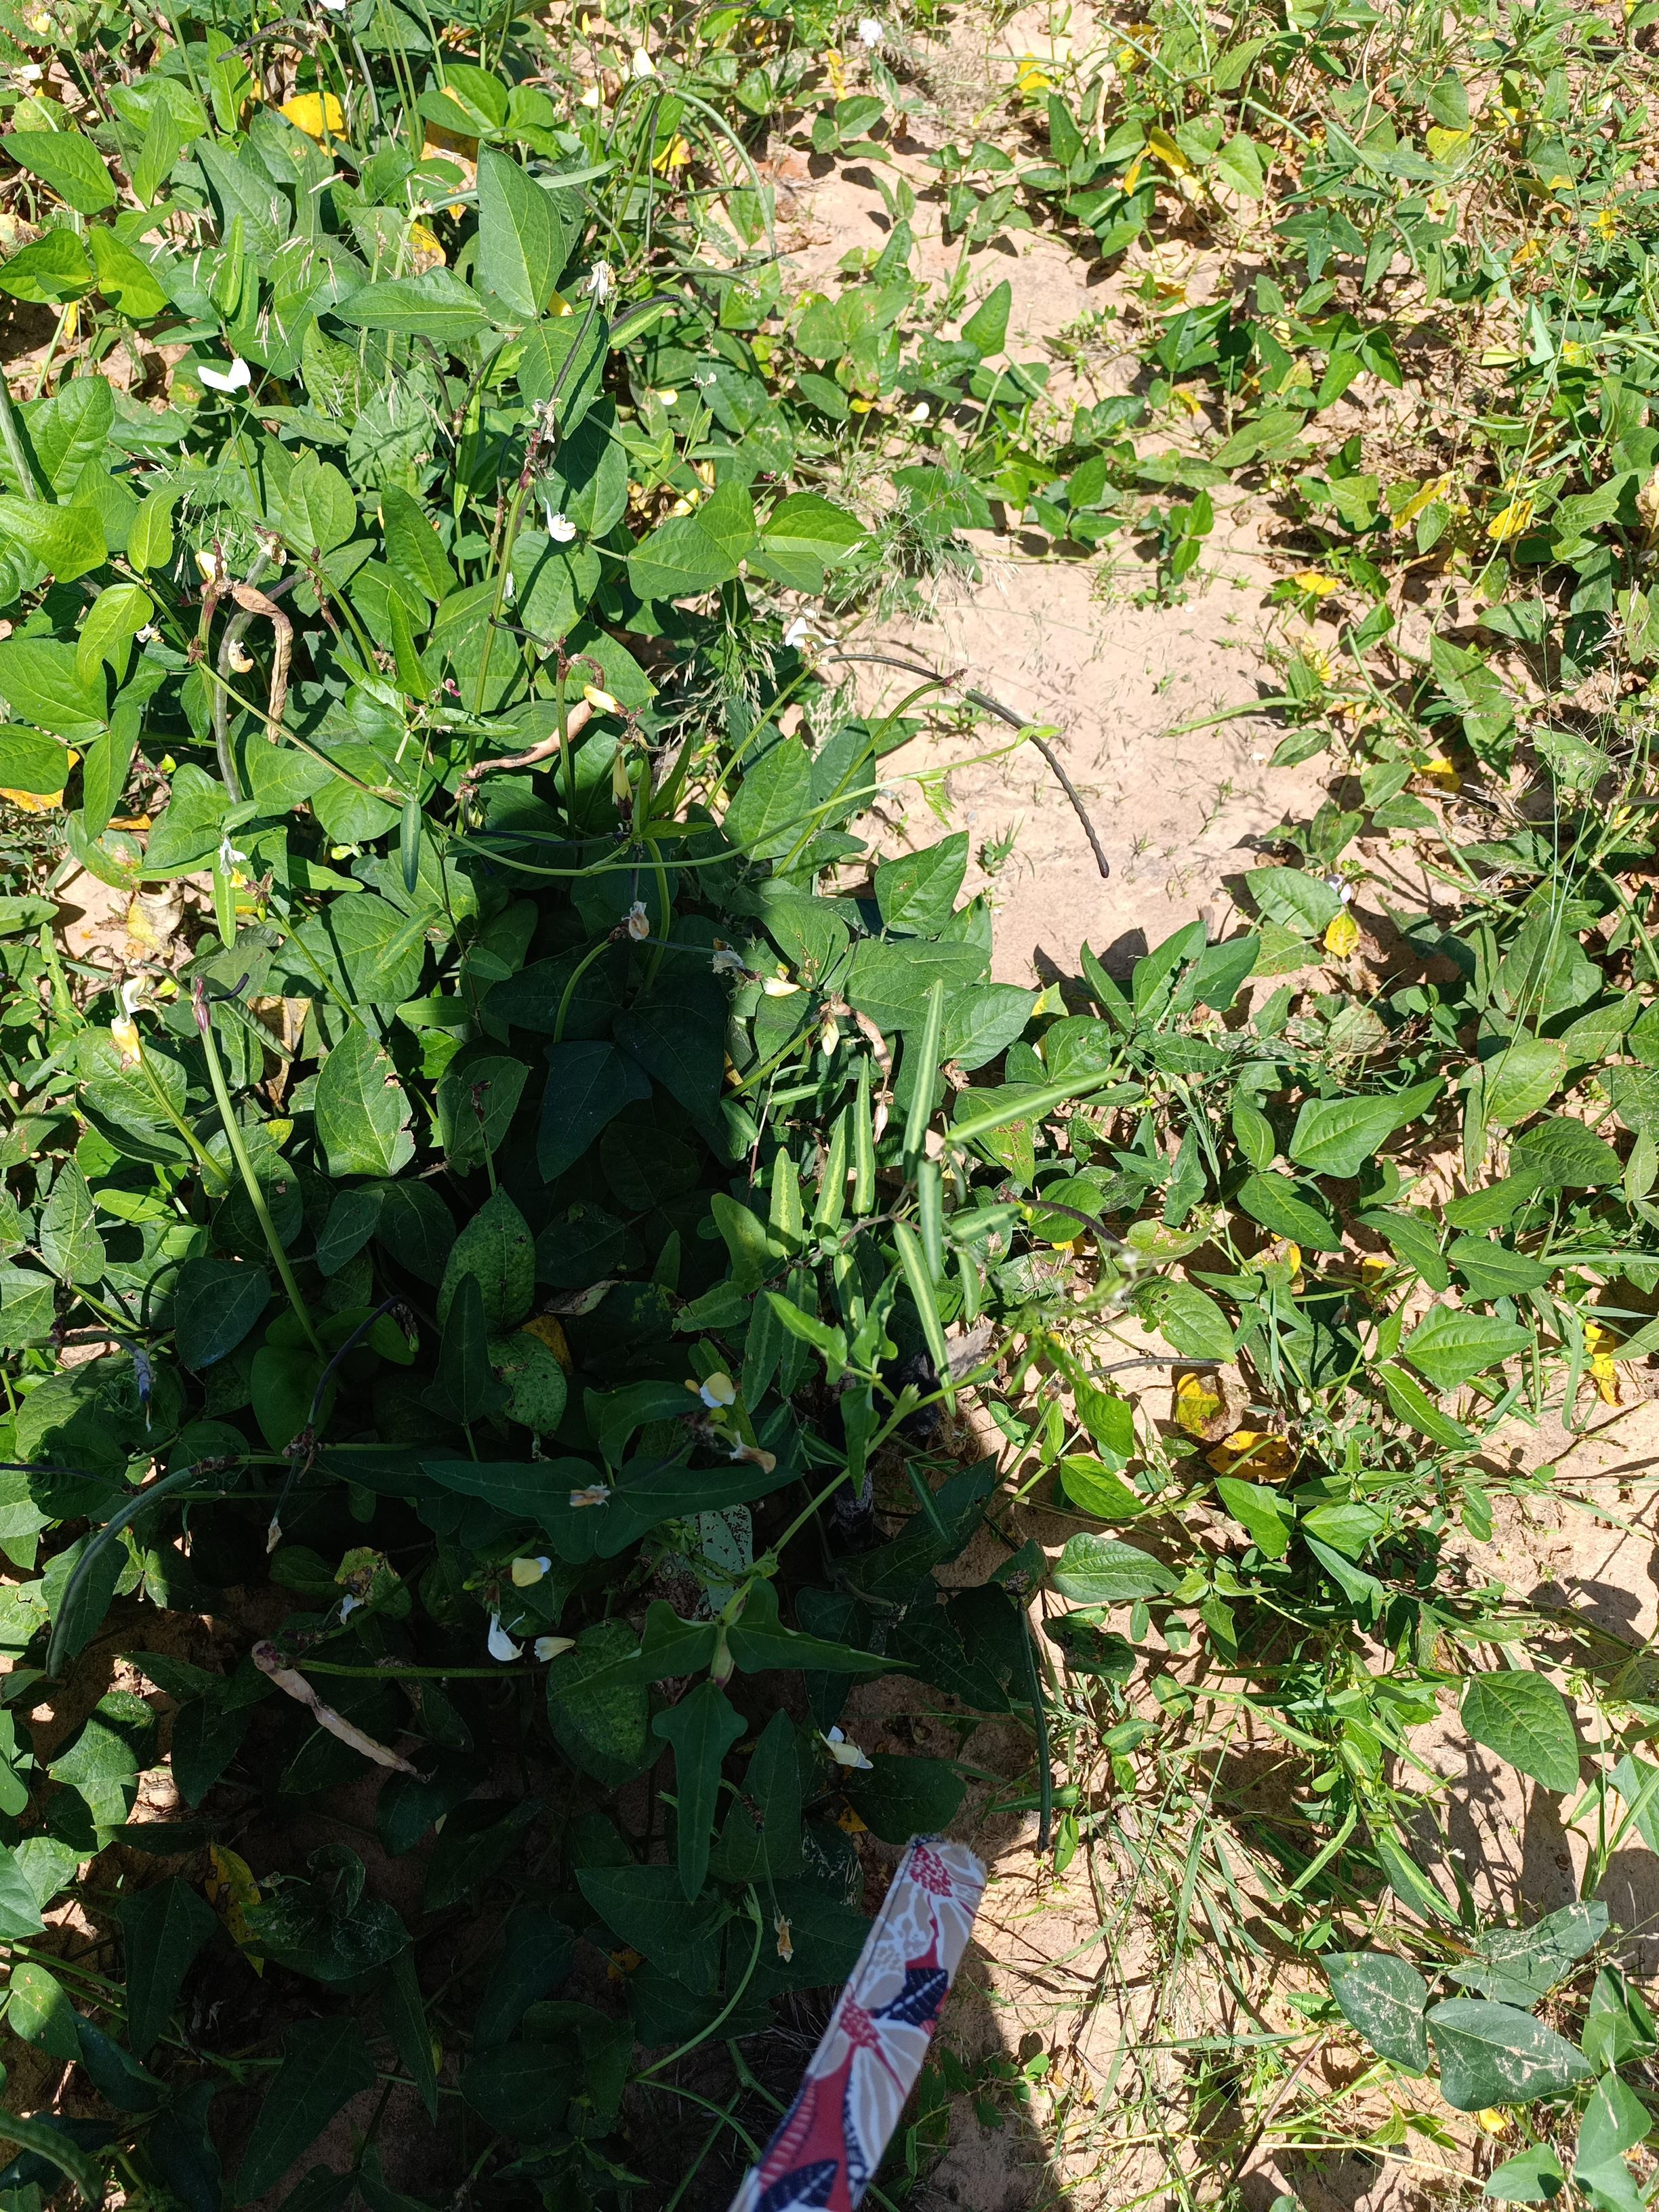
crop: cowpea
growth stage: maturity
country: Nigeria
